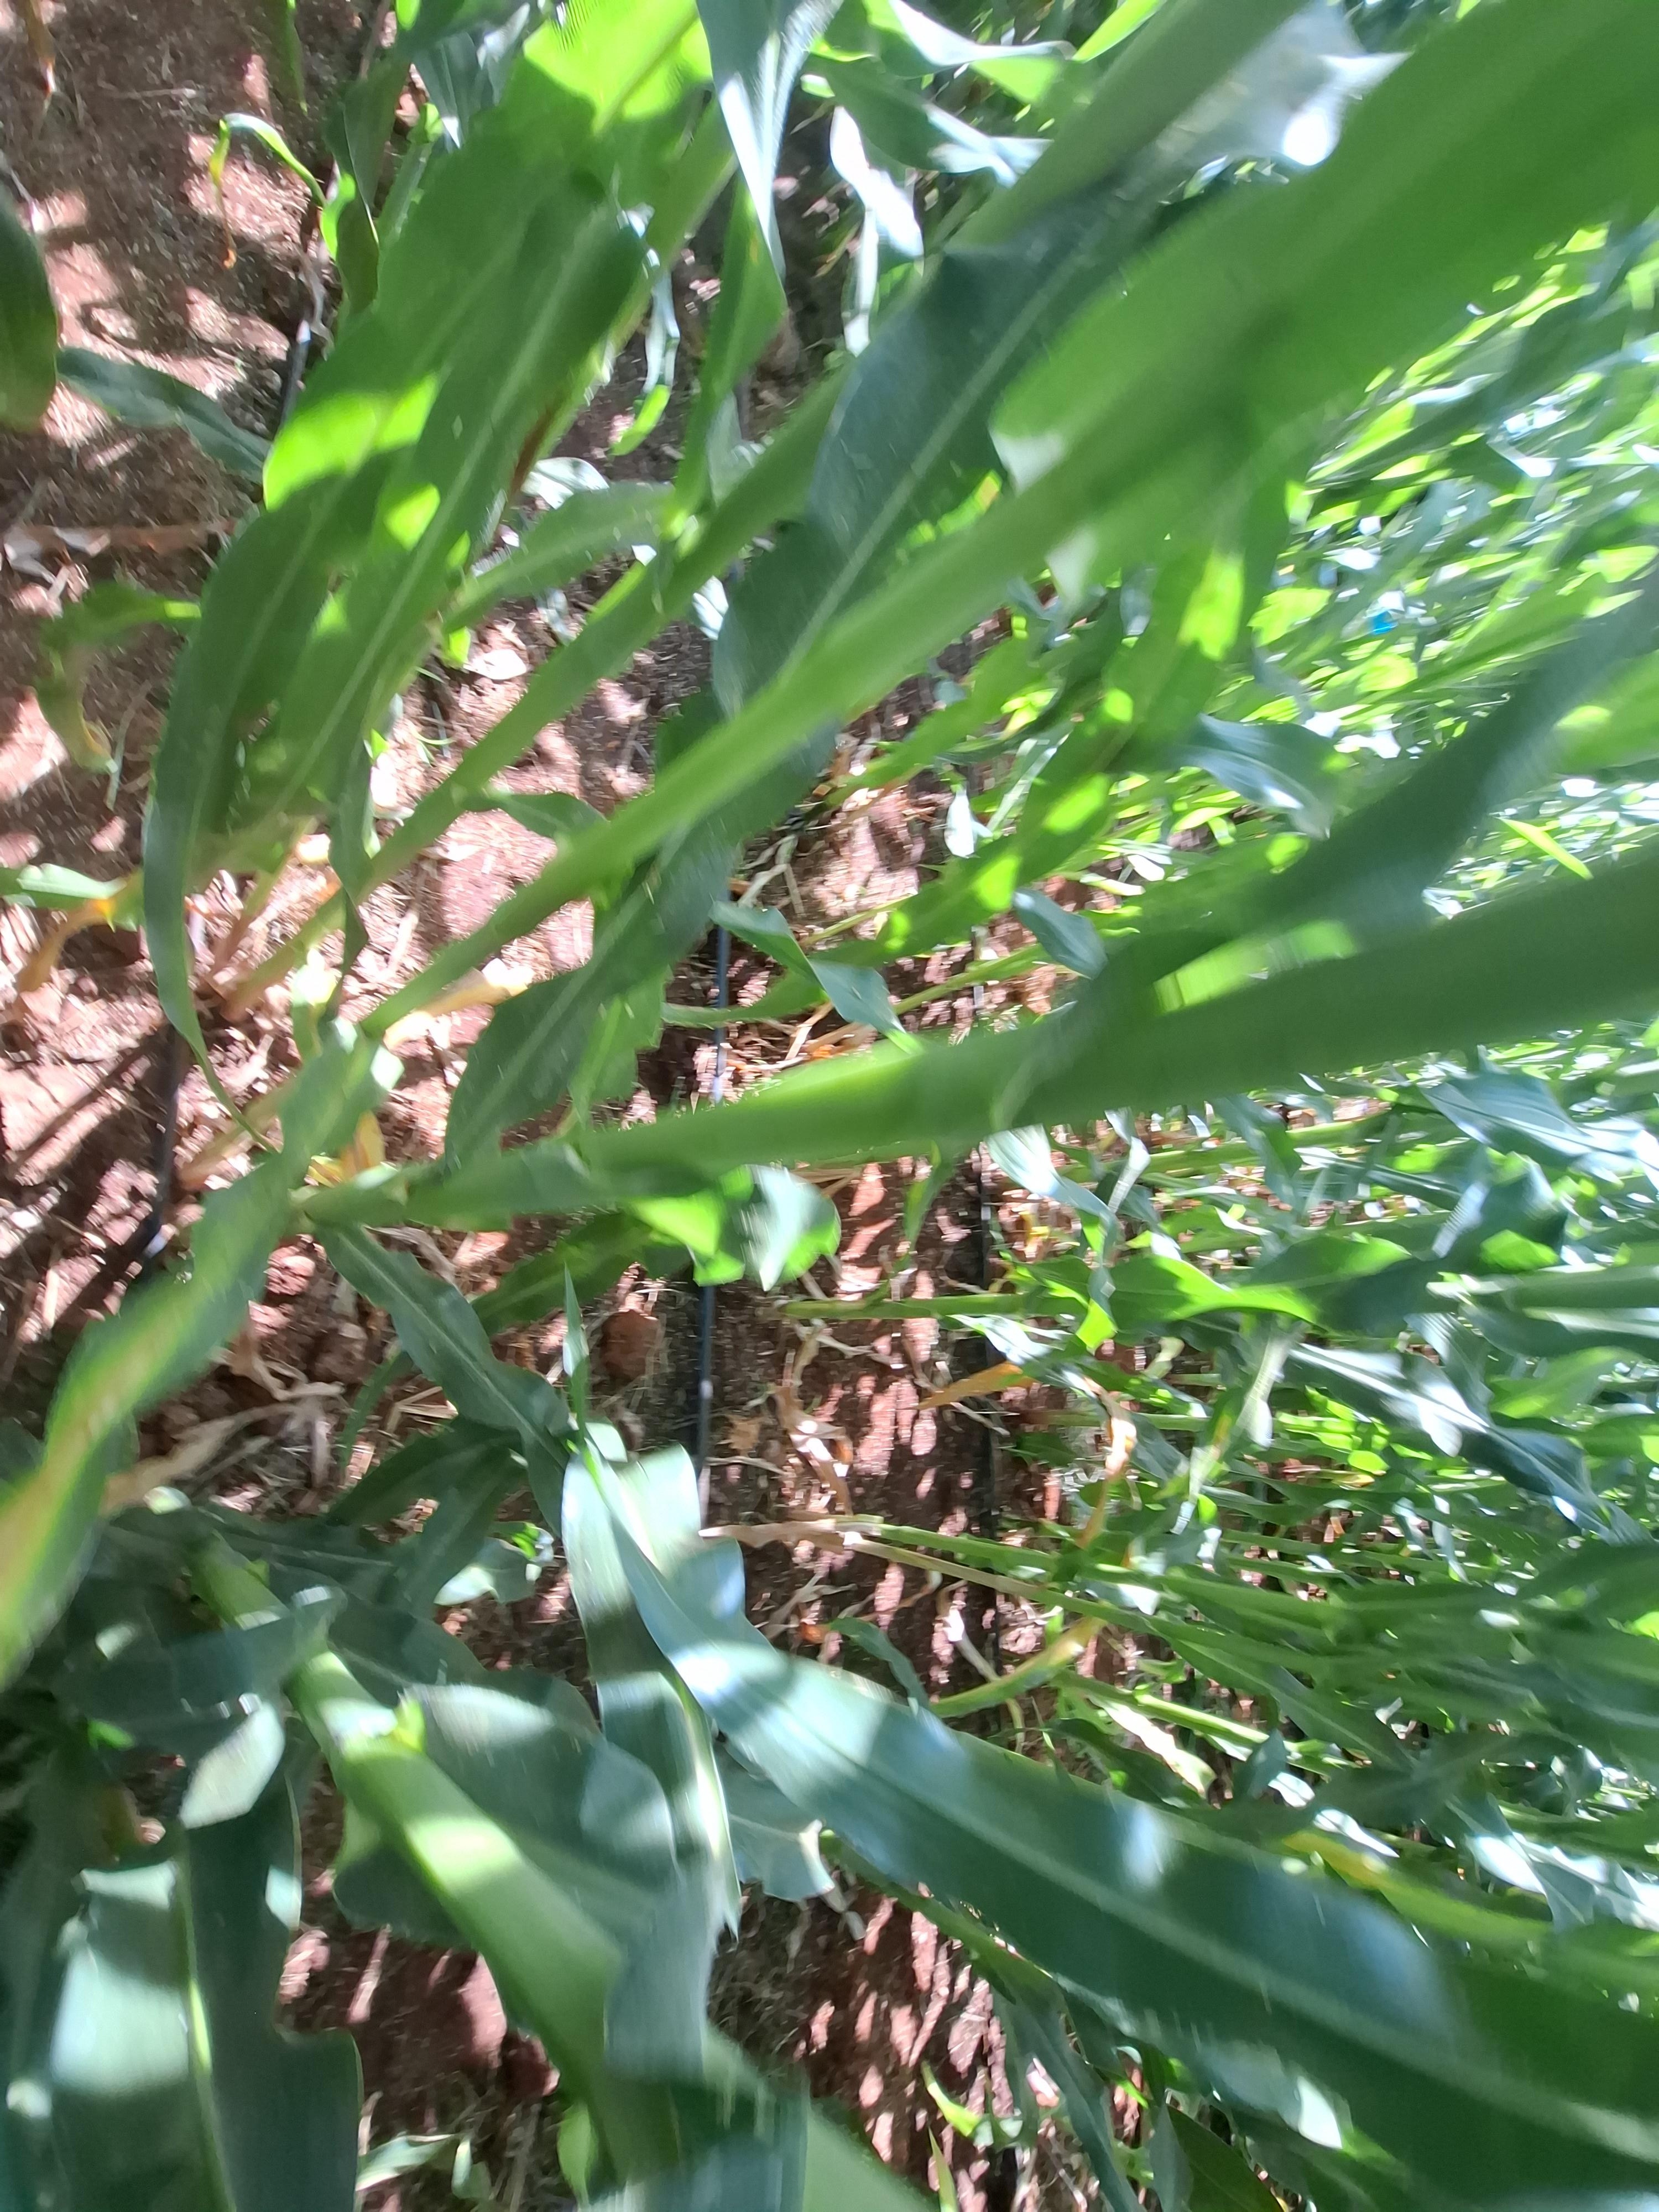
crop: maize
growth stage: vegetative
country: Kenya
